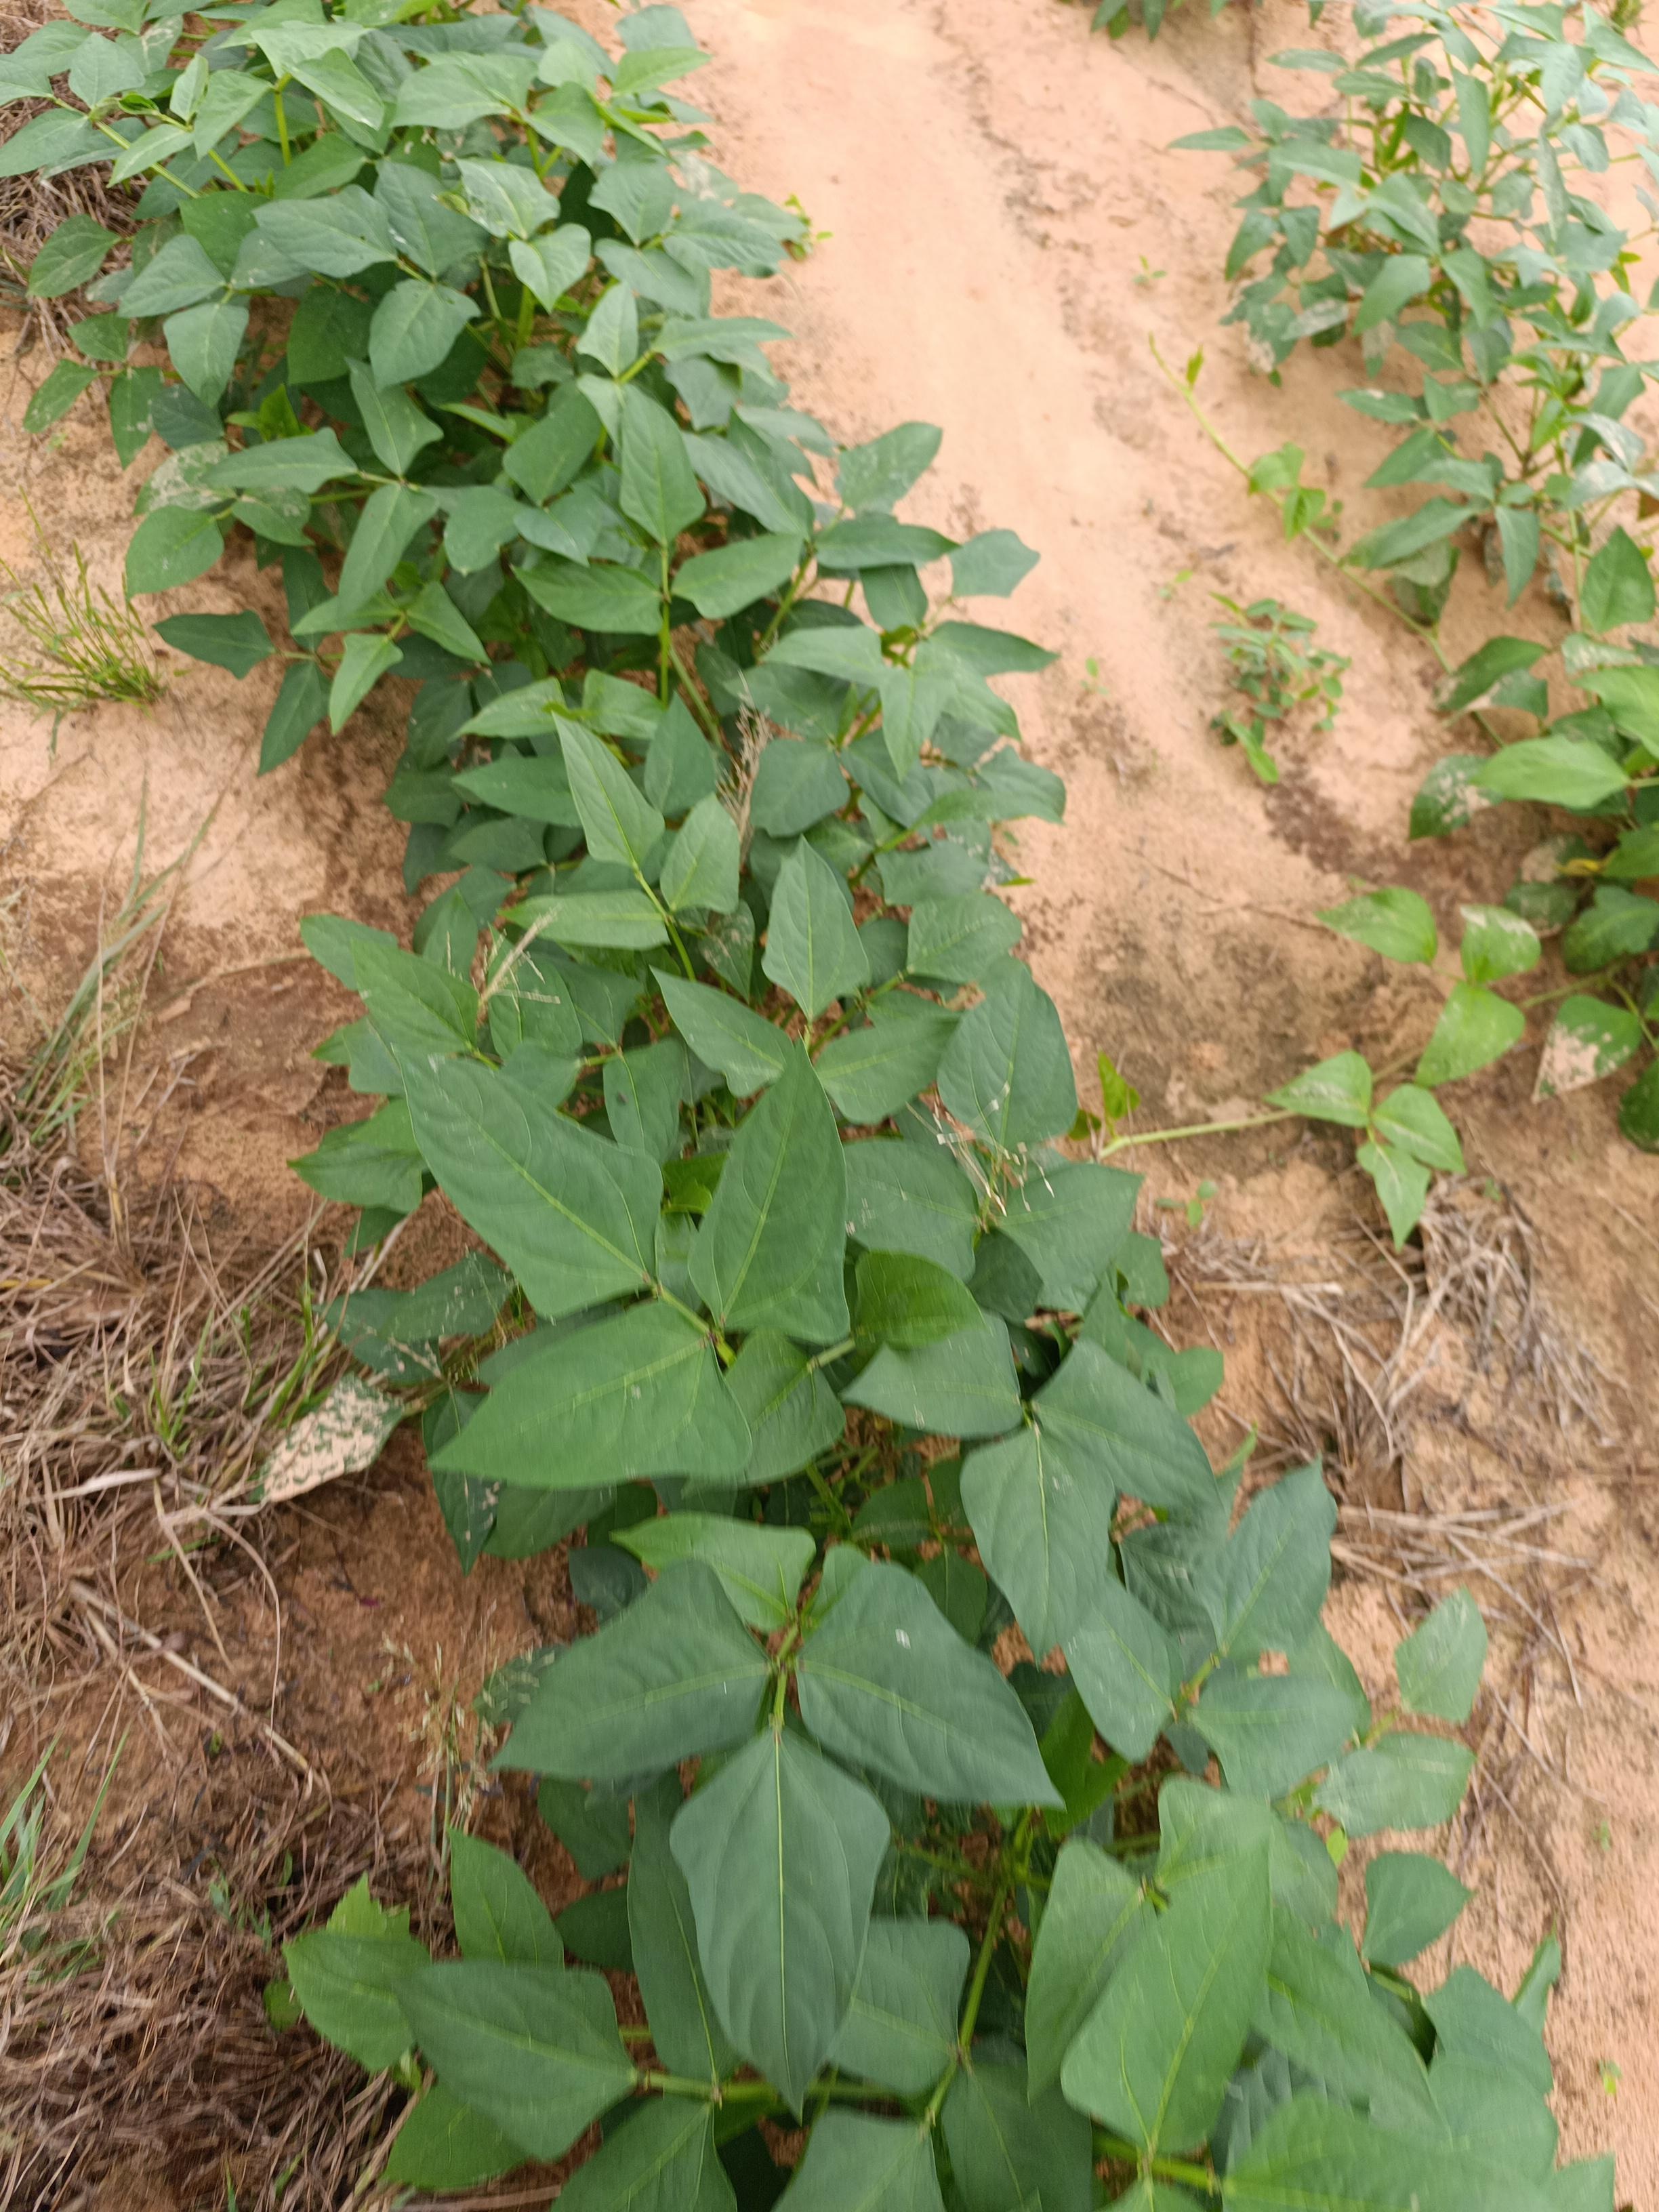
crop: cowpea
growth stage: emergence
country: Nigeria
